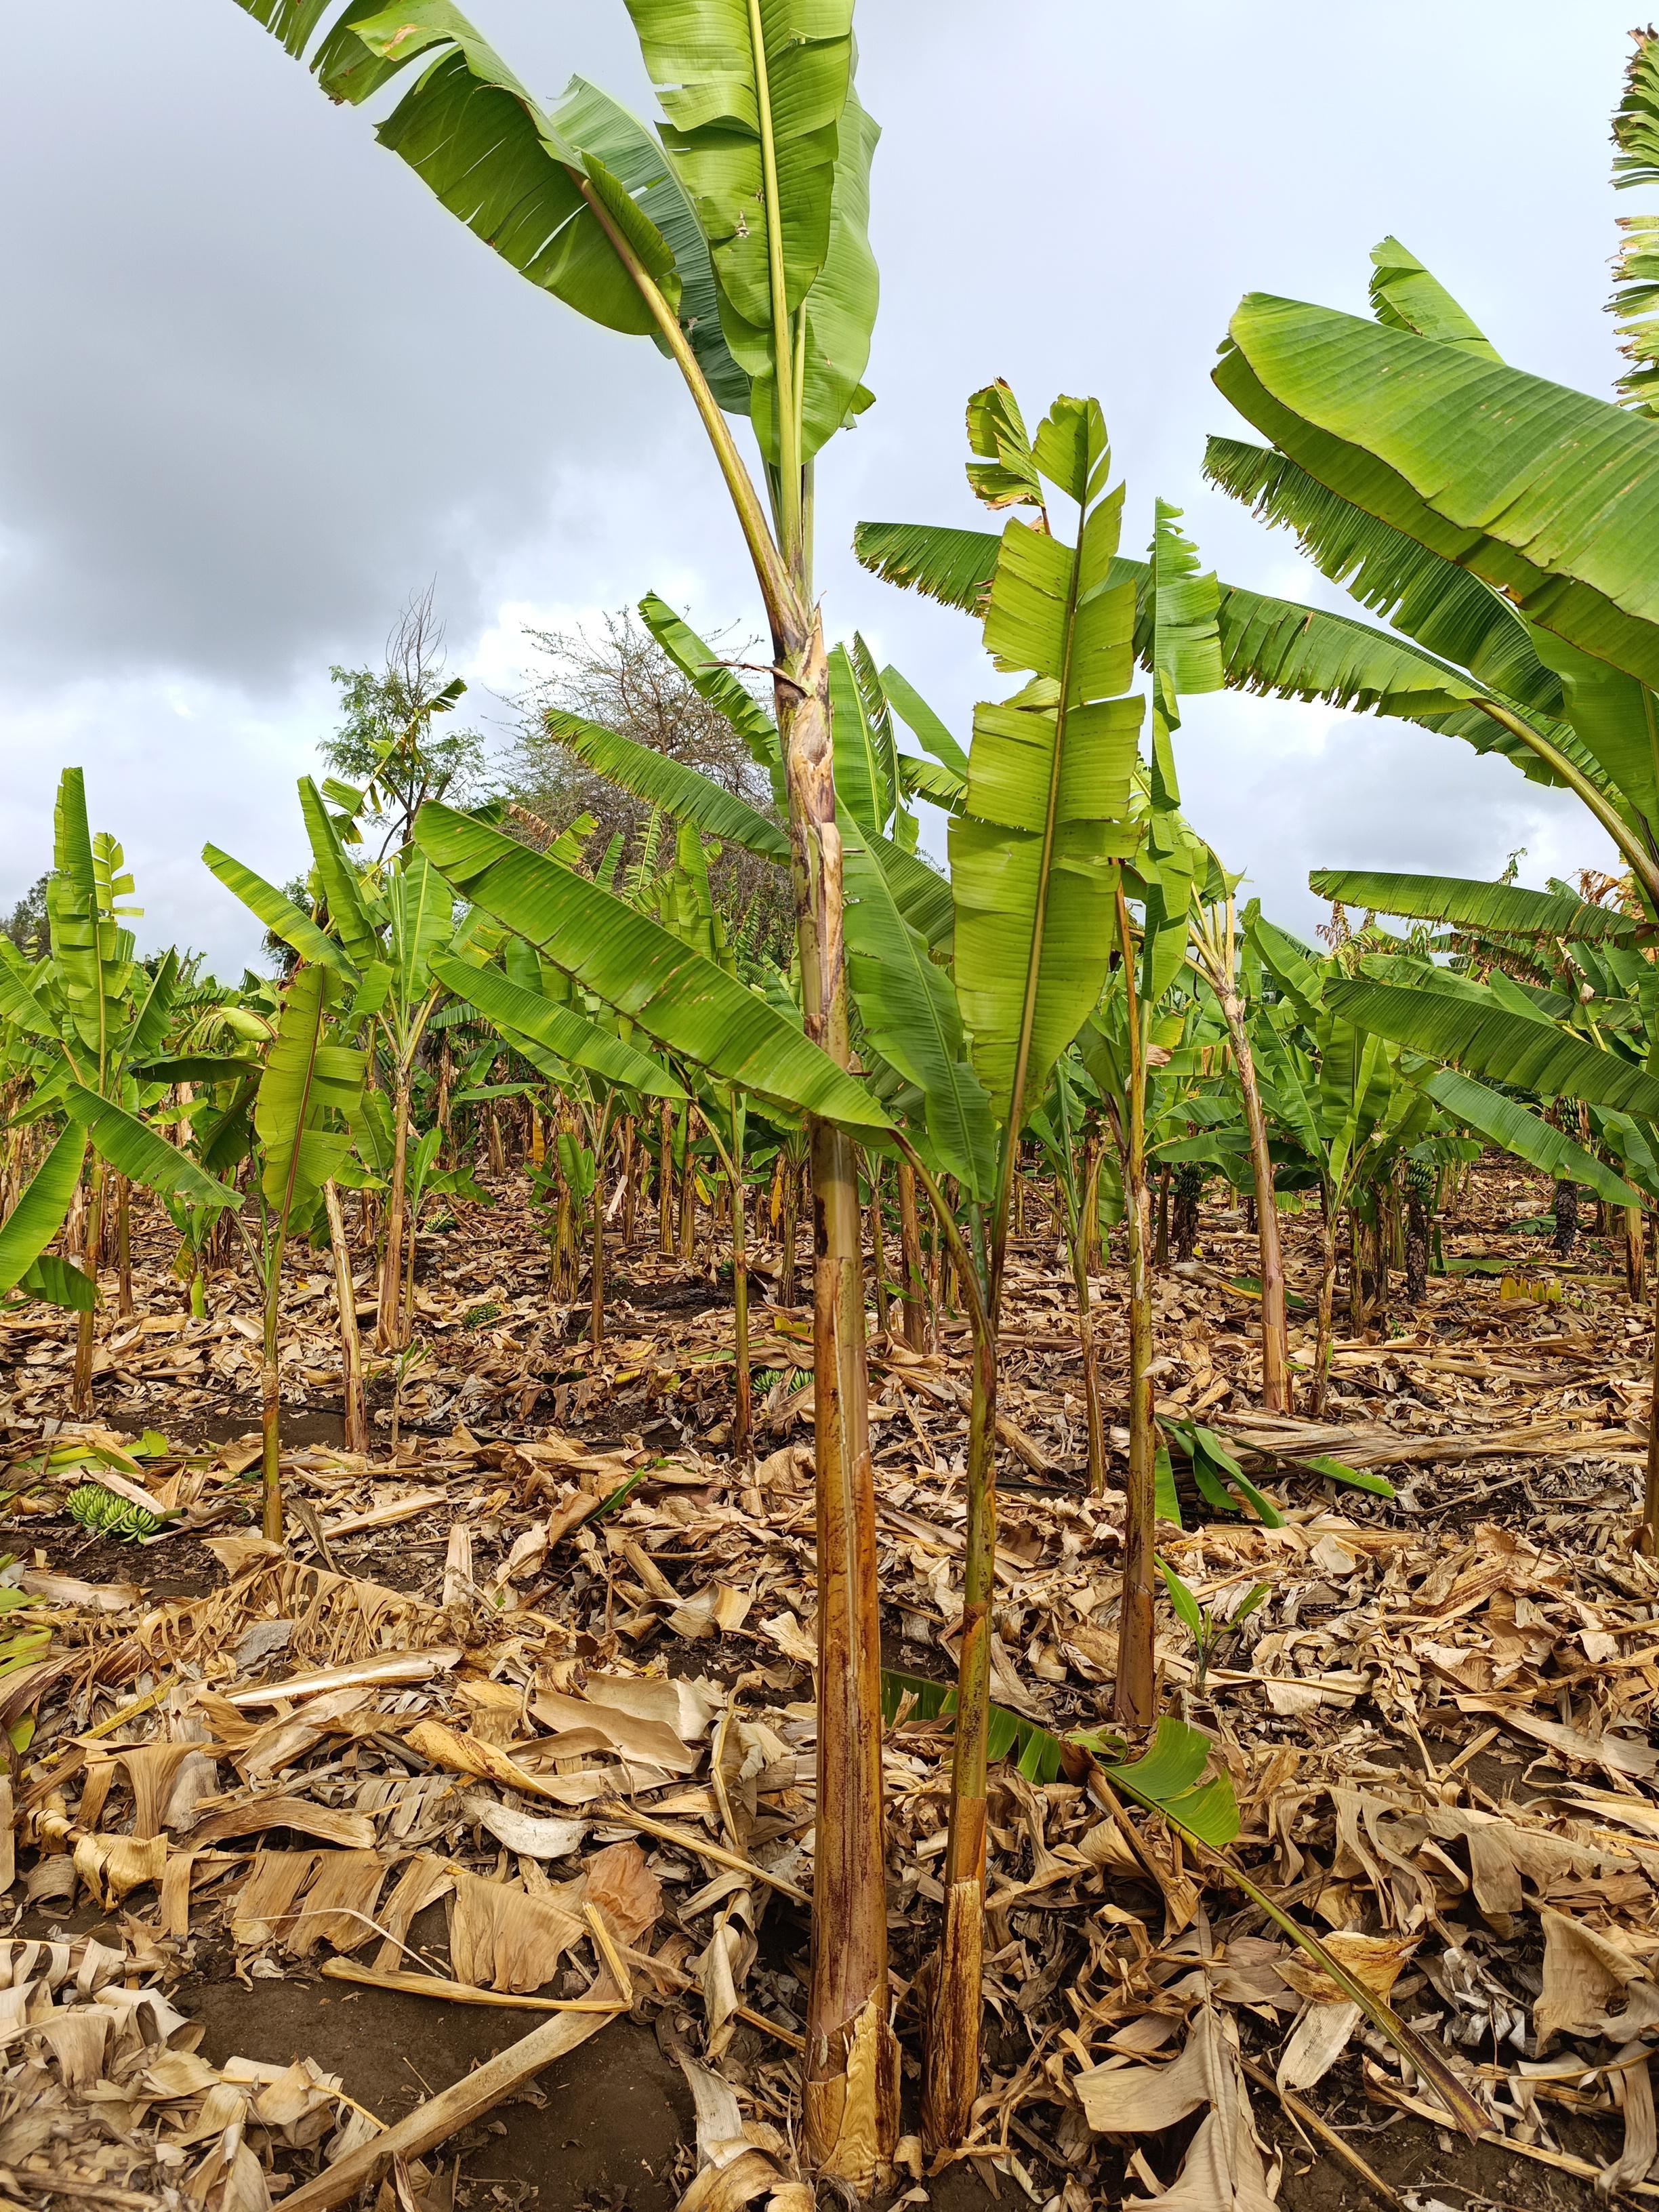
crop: banana
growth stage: vegetative
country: Tanzania
